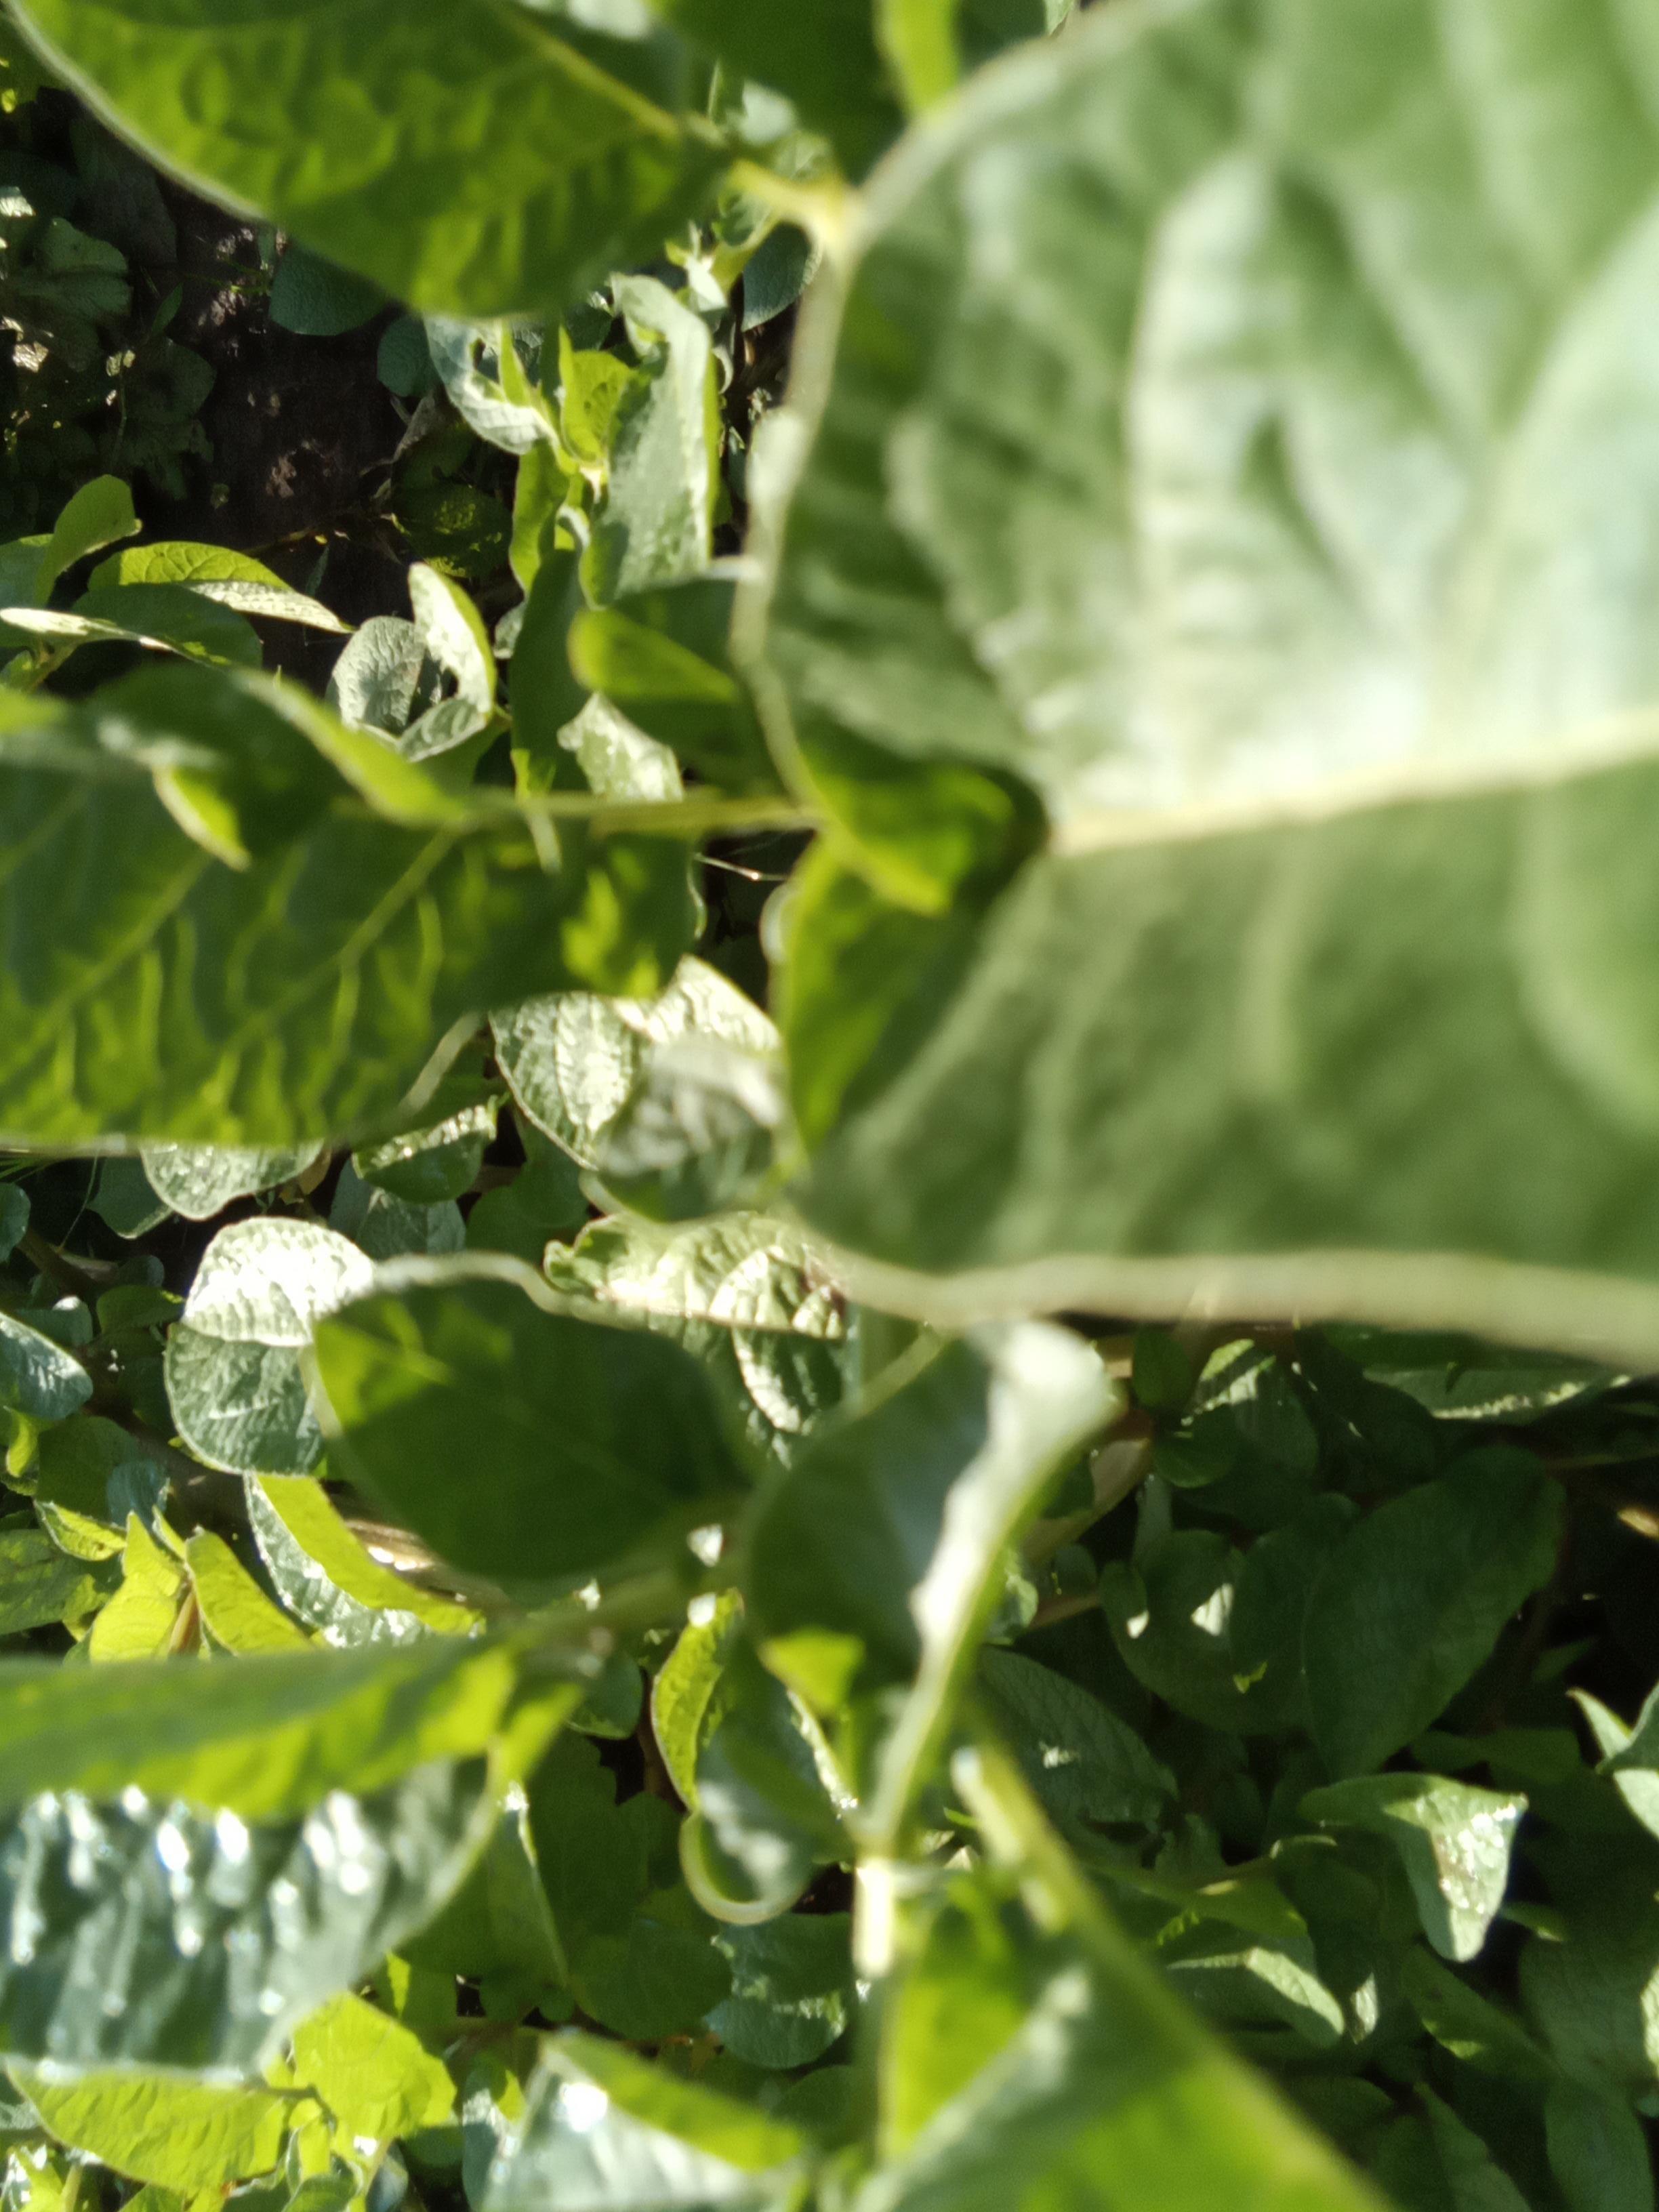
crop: potato
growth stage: vegetative
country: Kenya
